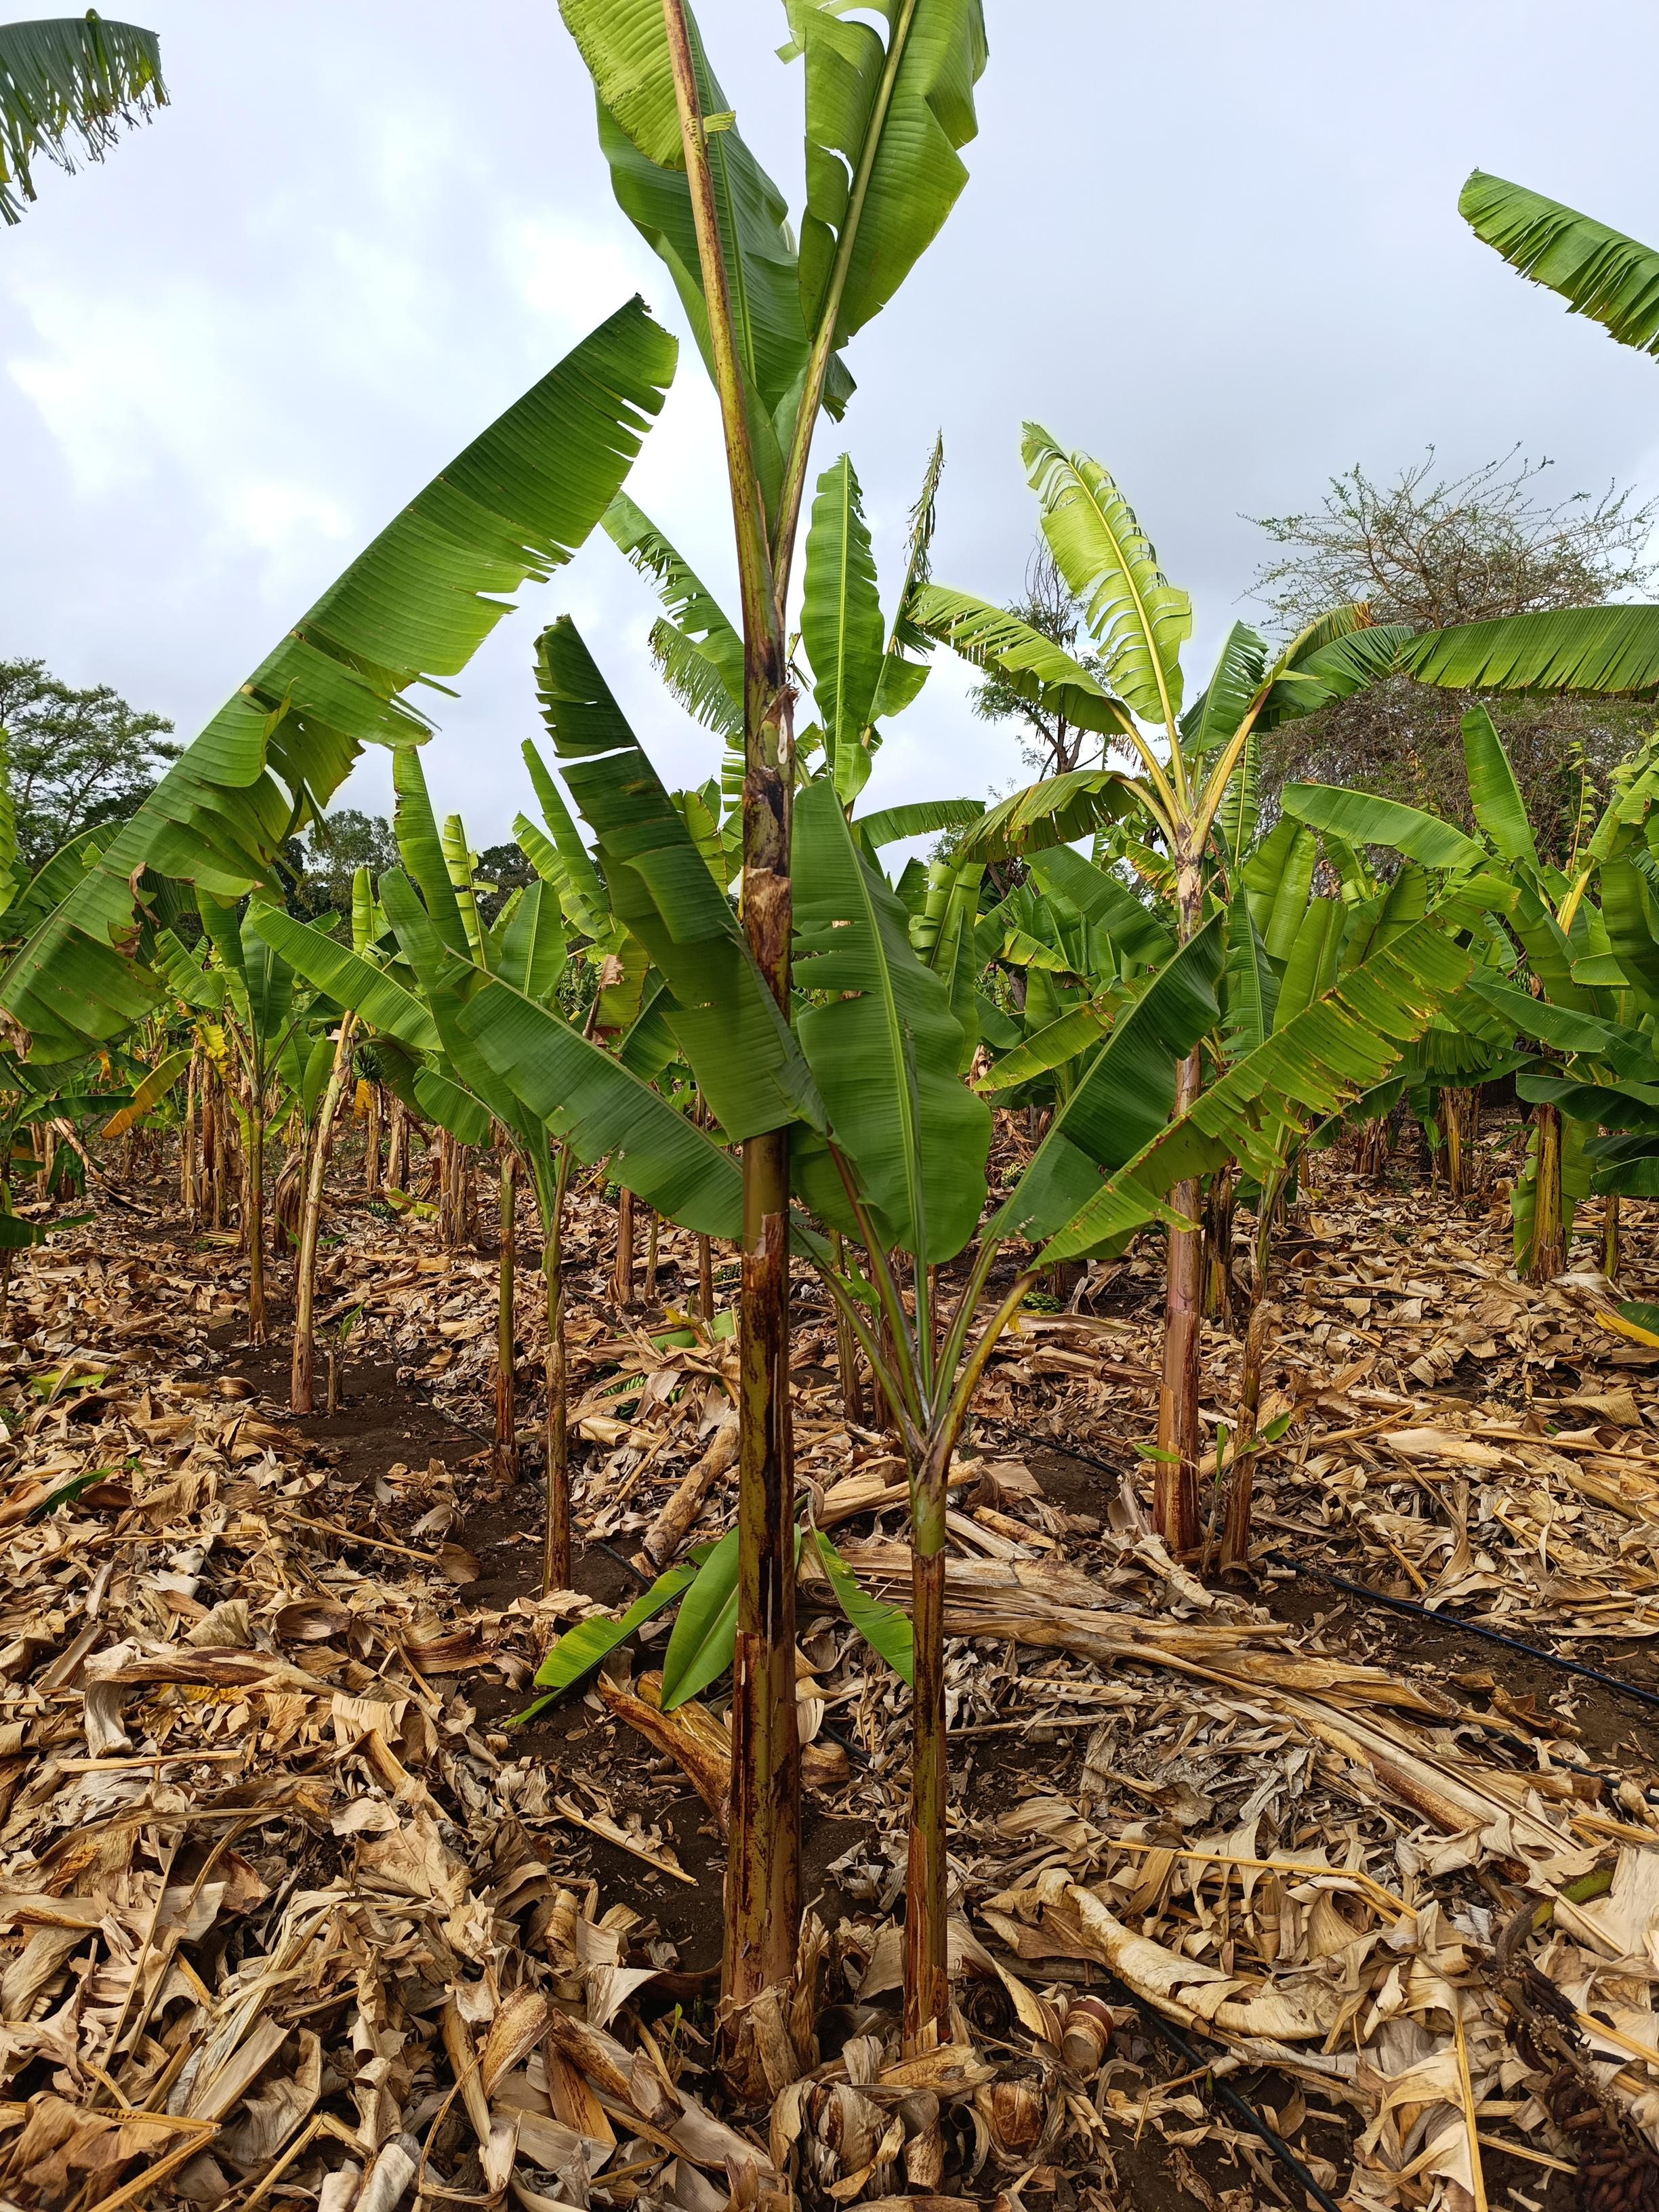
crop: banana
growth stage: vegetative
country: Tanzania
